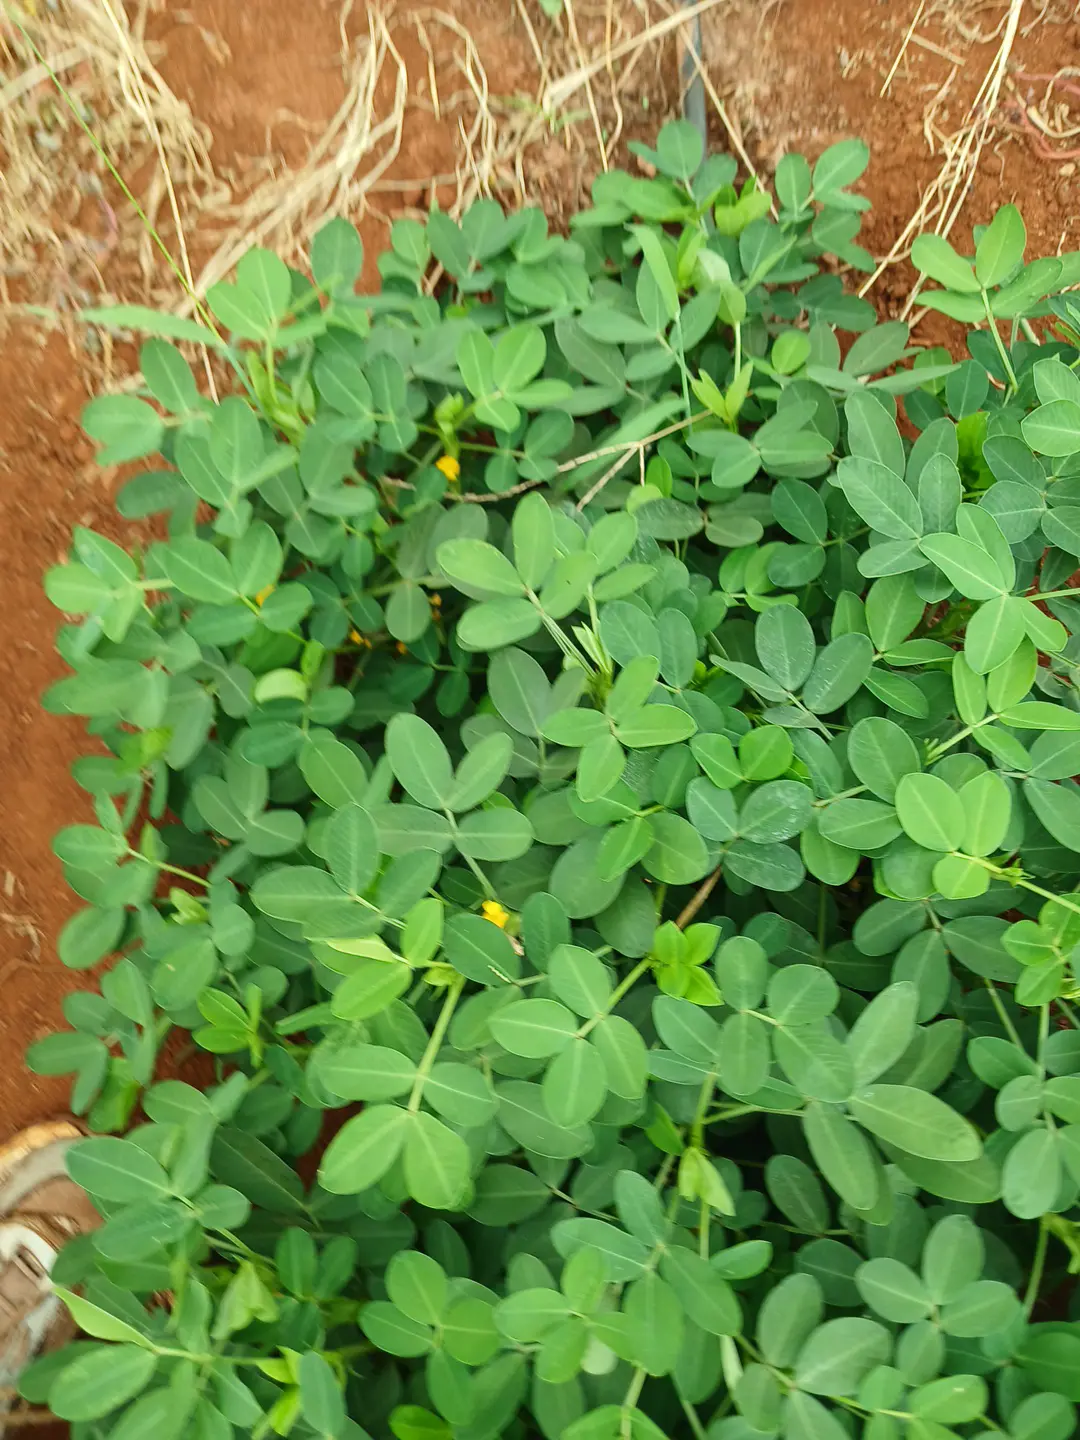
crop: groundnut
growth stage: flowering
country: Kenya
